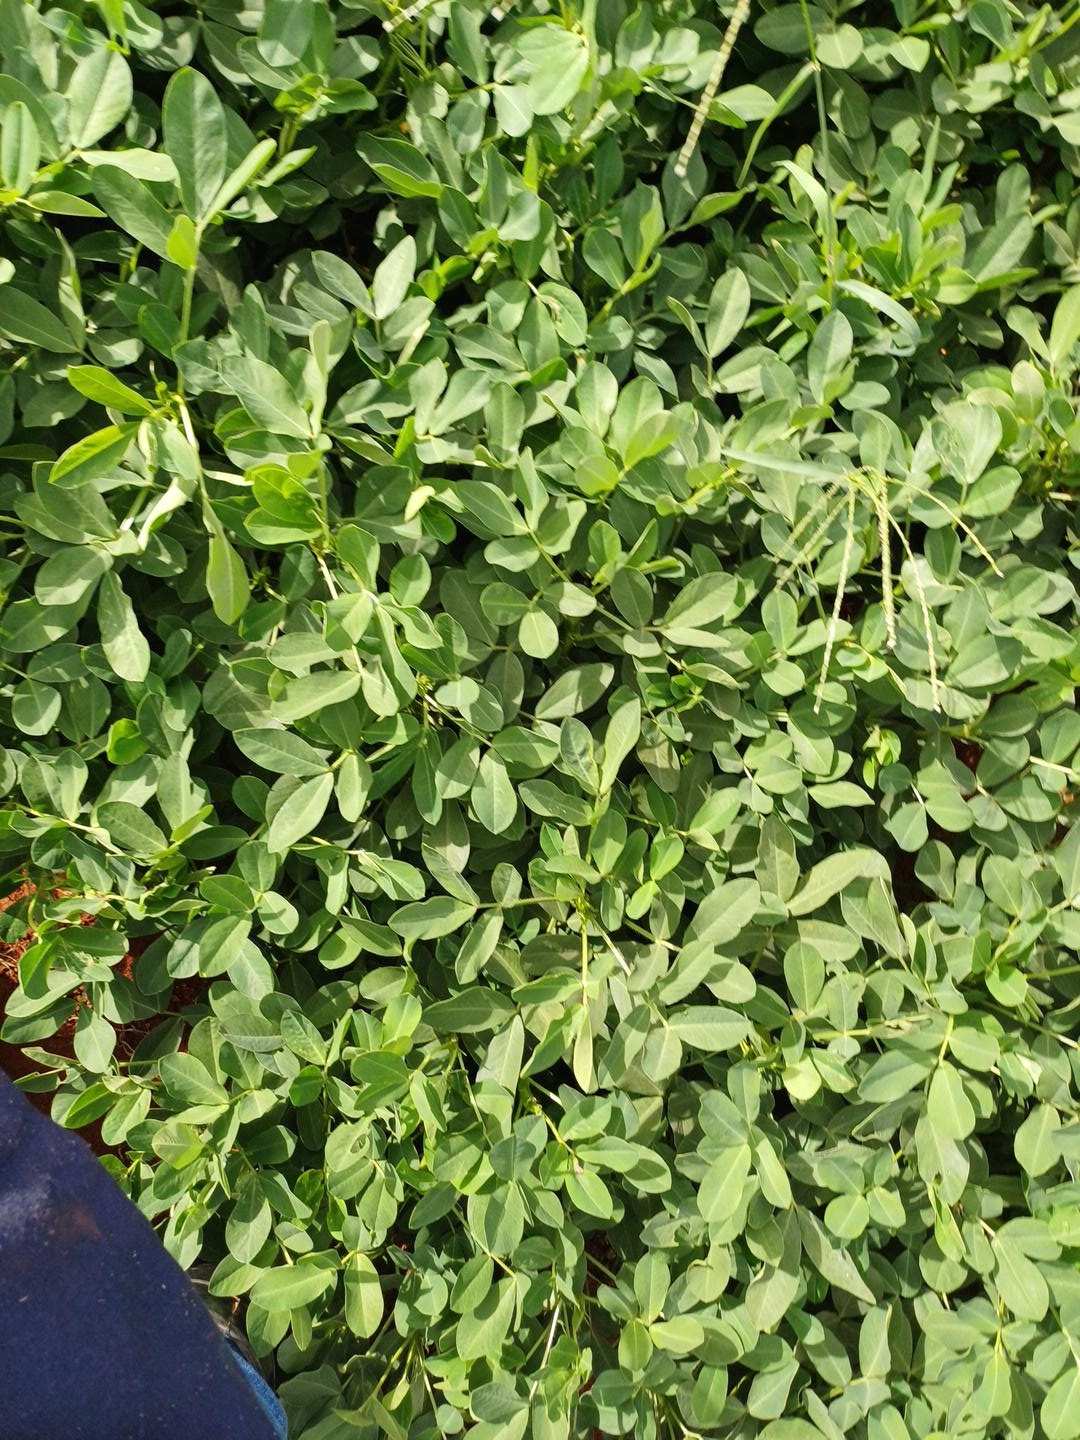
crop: groundnut
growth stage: pegging
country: Kenya
